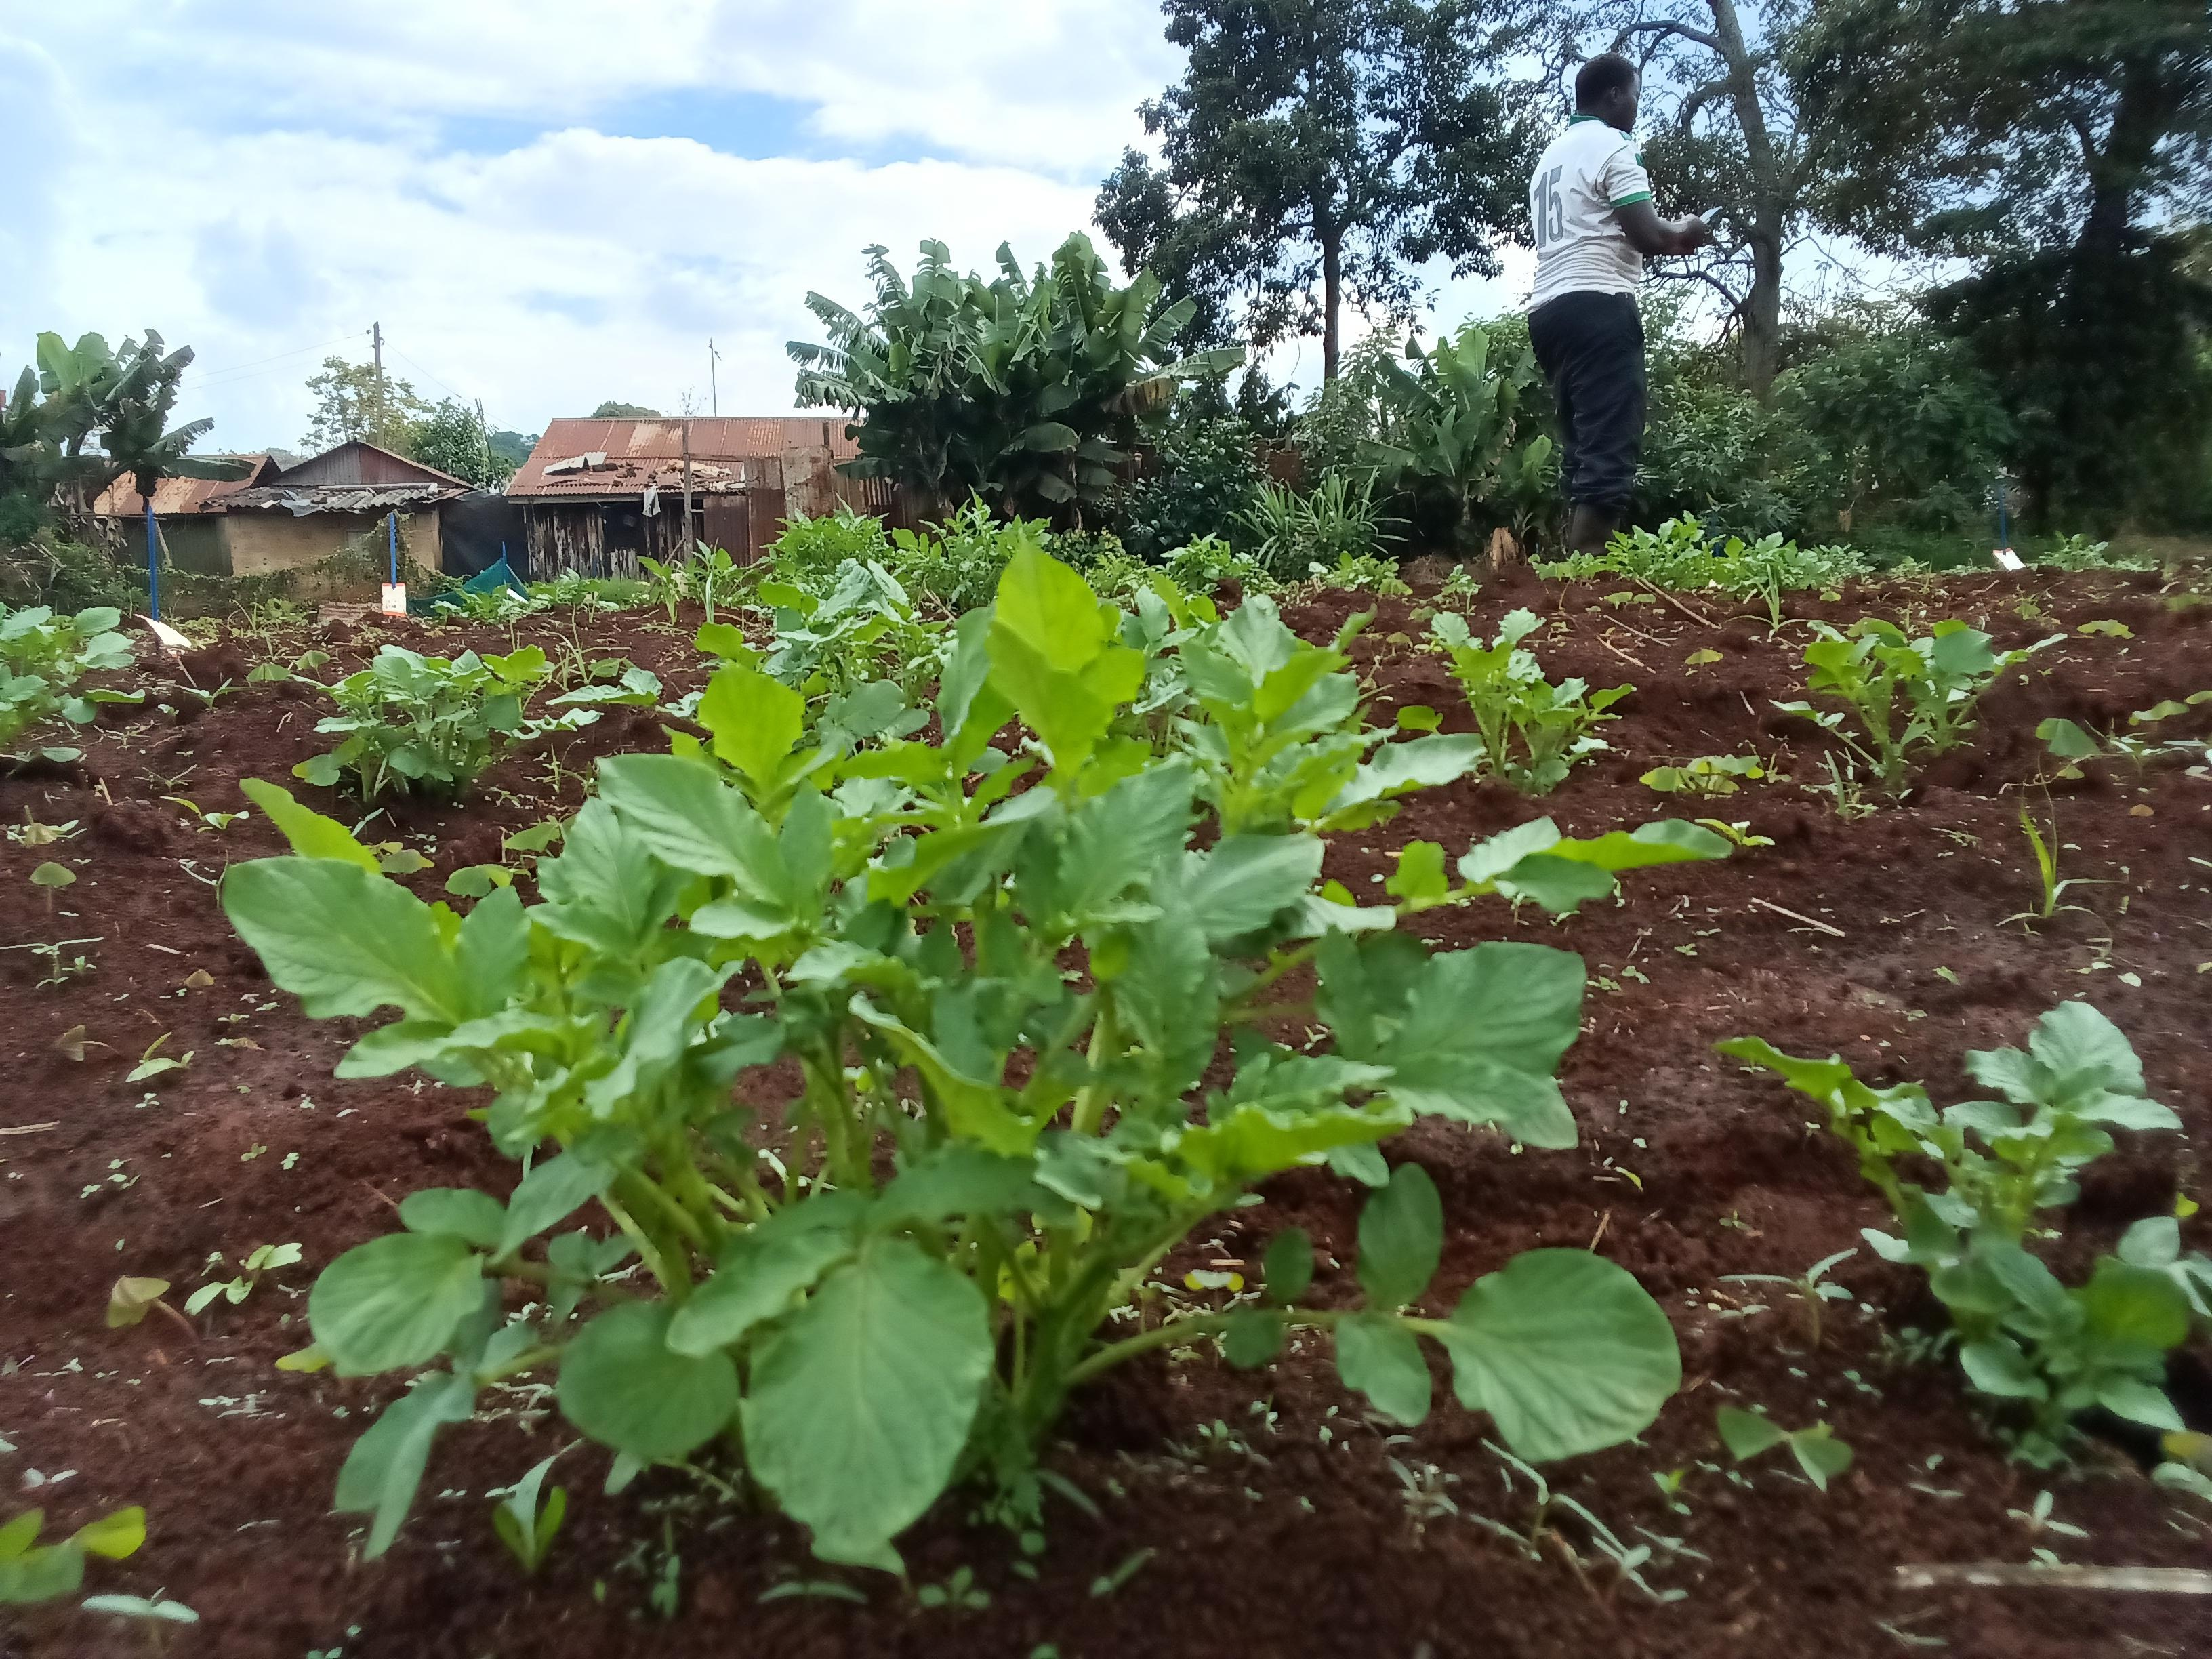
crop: potato
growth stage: sprouting emergence
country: Kenya
